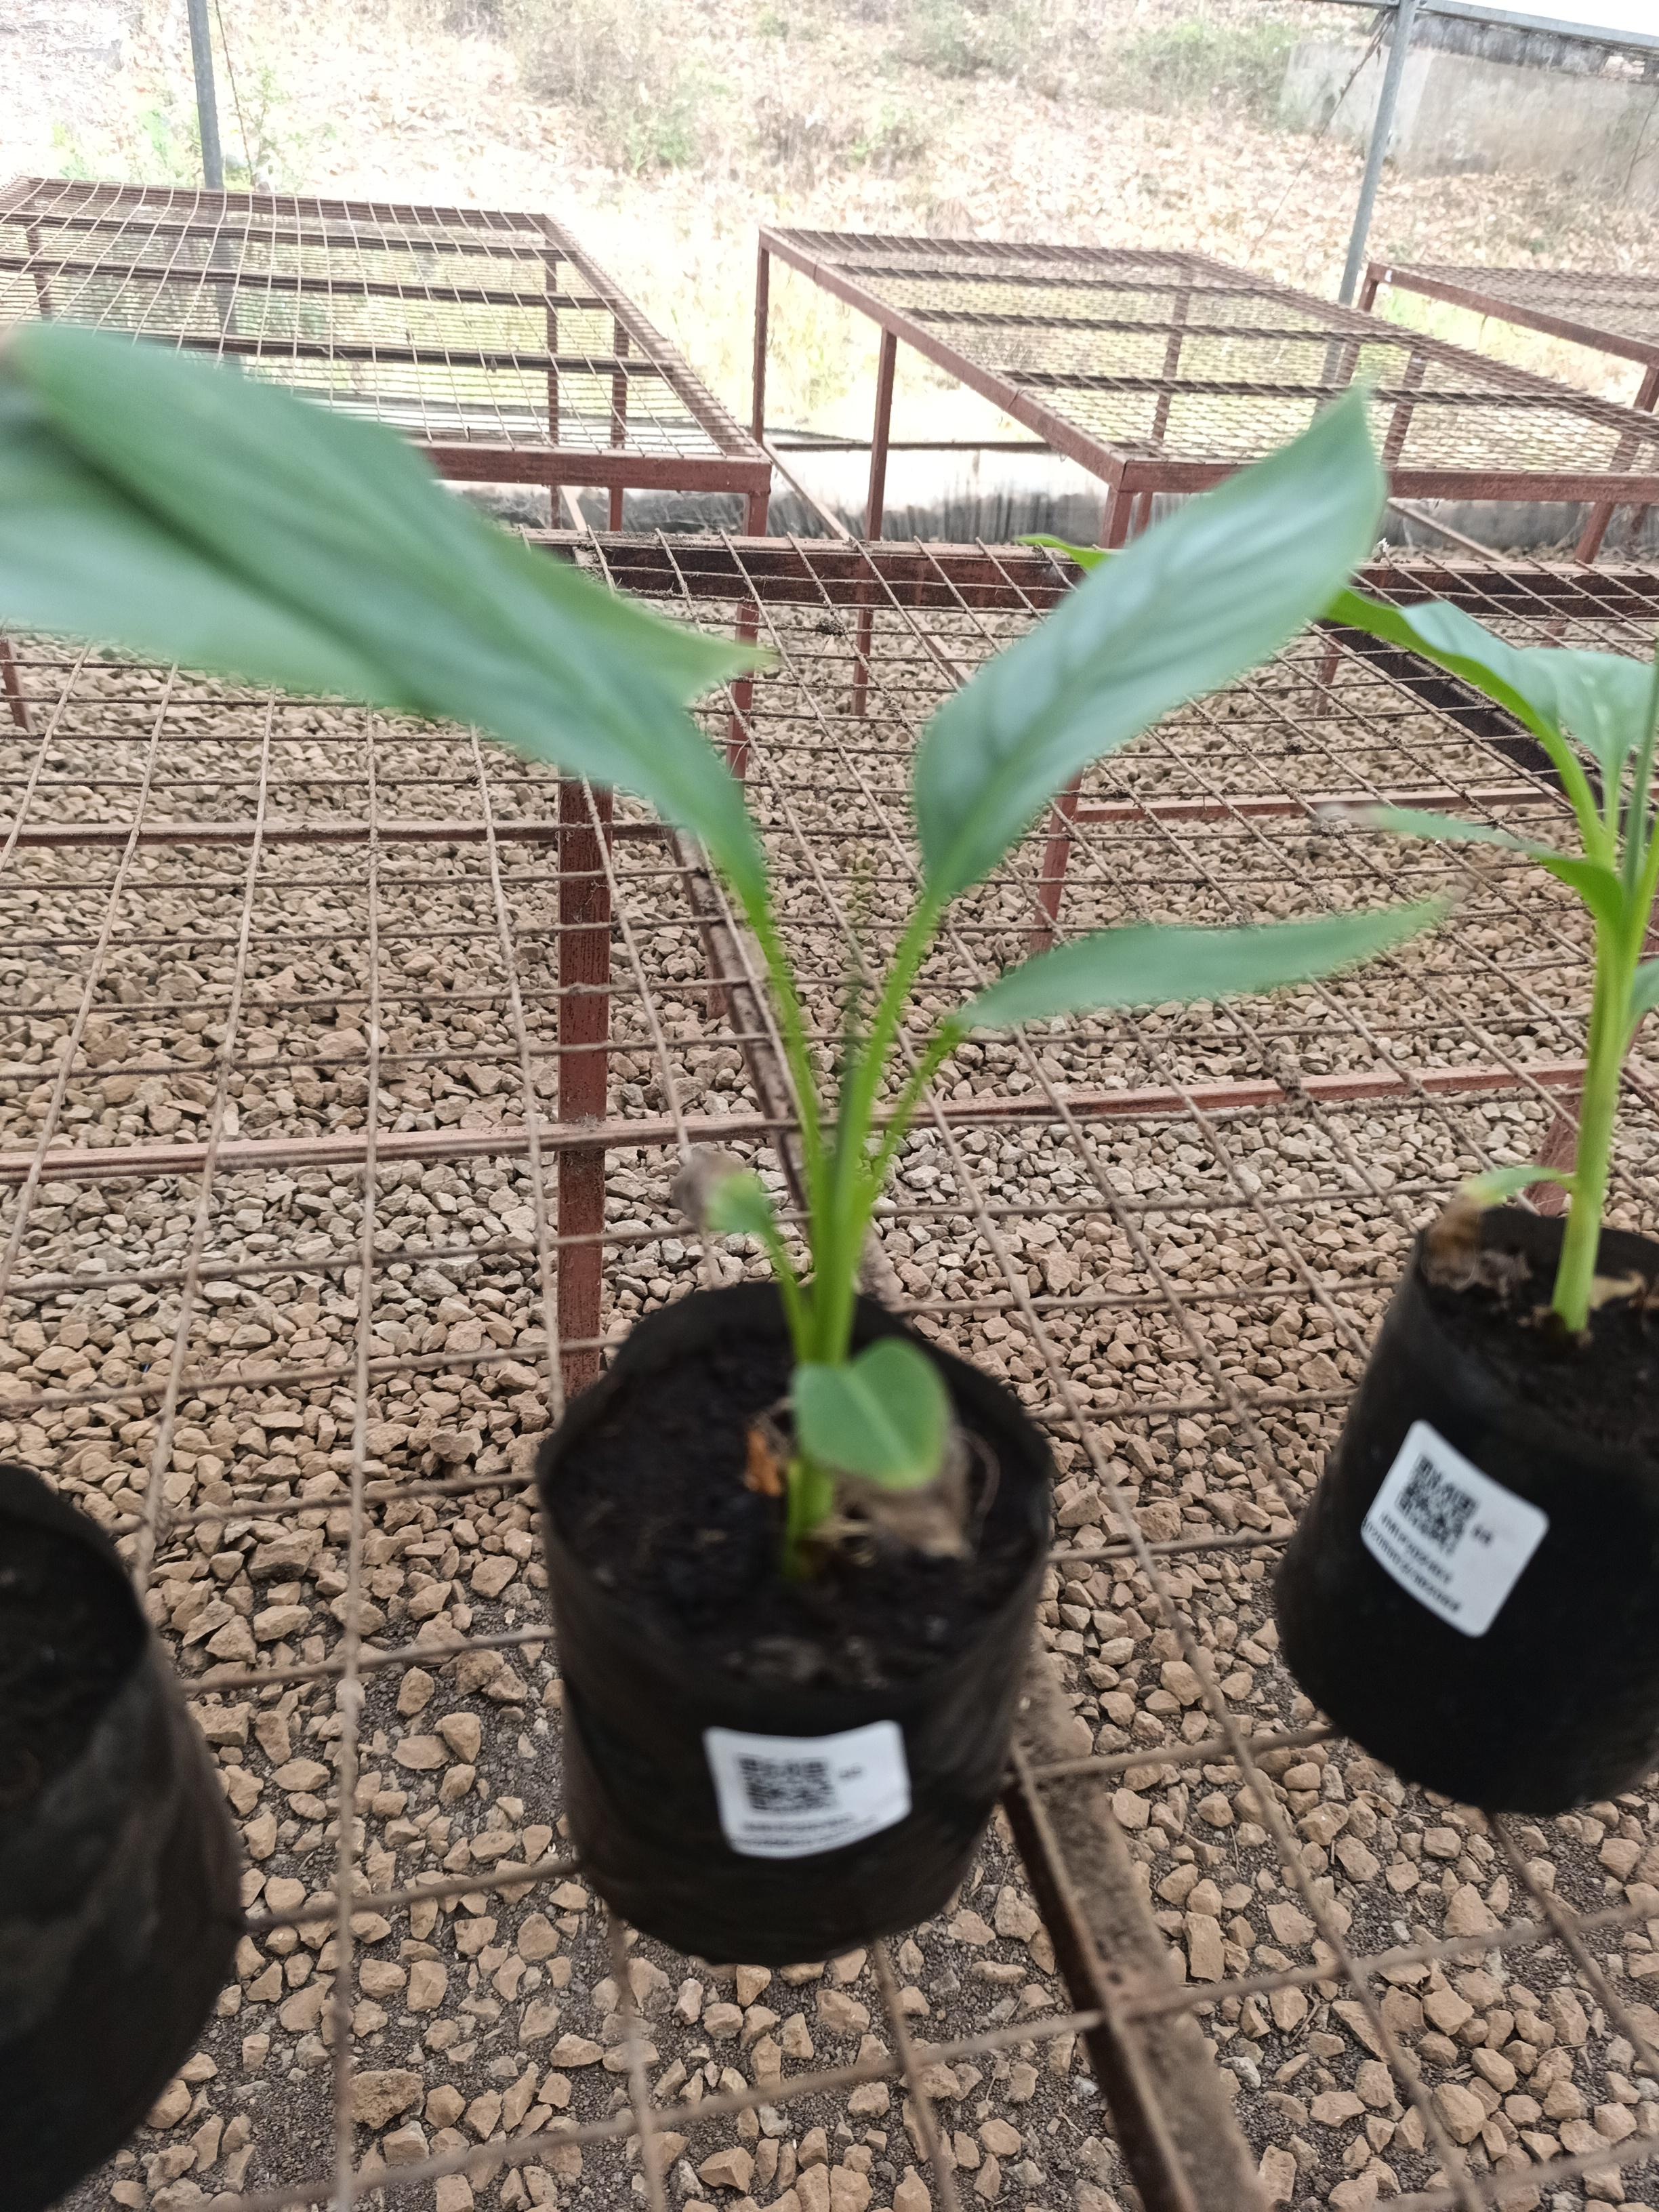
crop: banana
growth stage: vegetative
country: Tanzania
